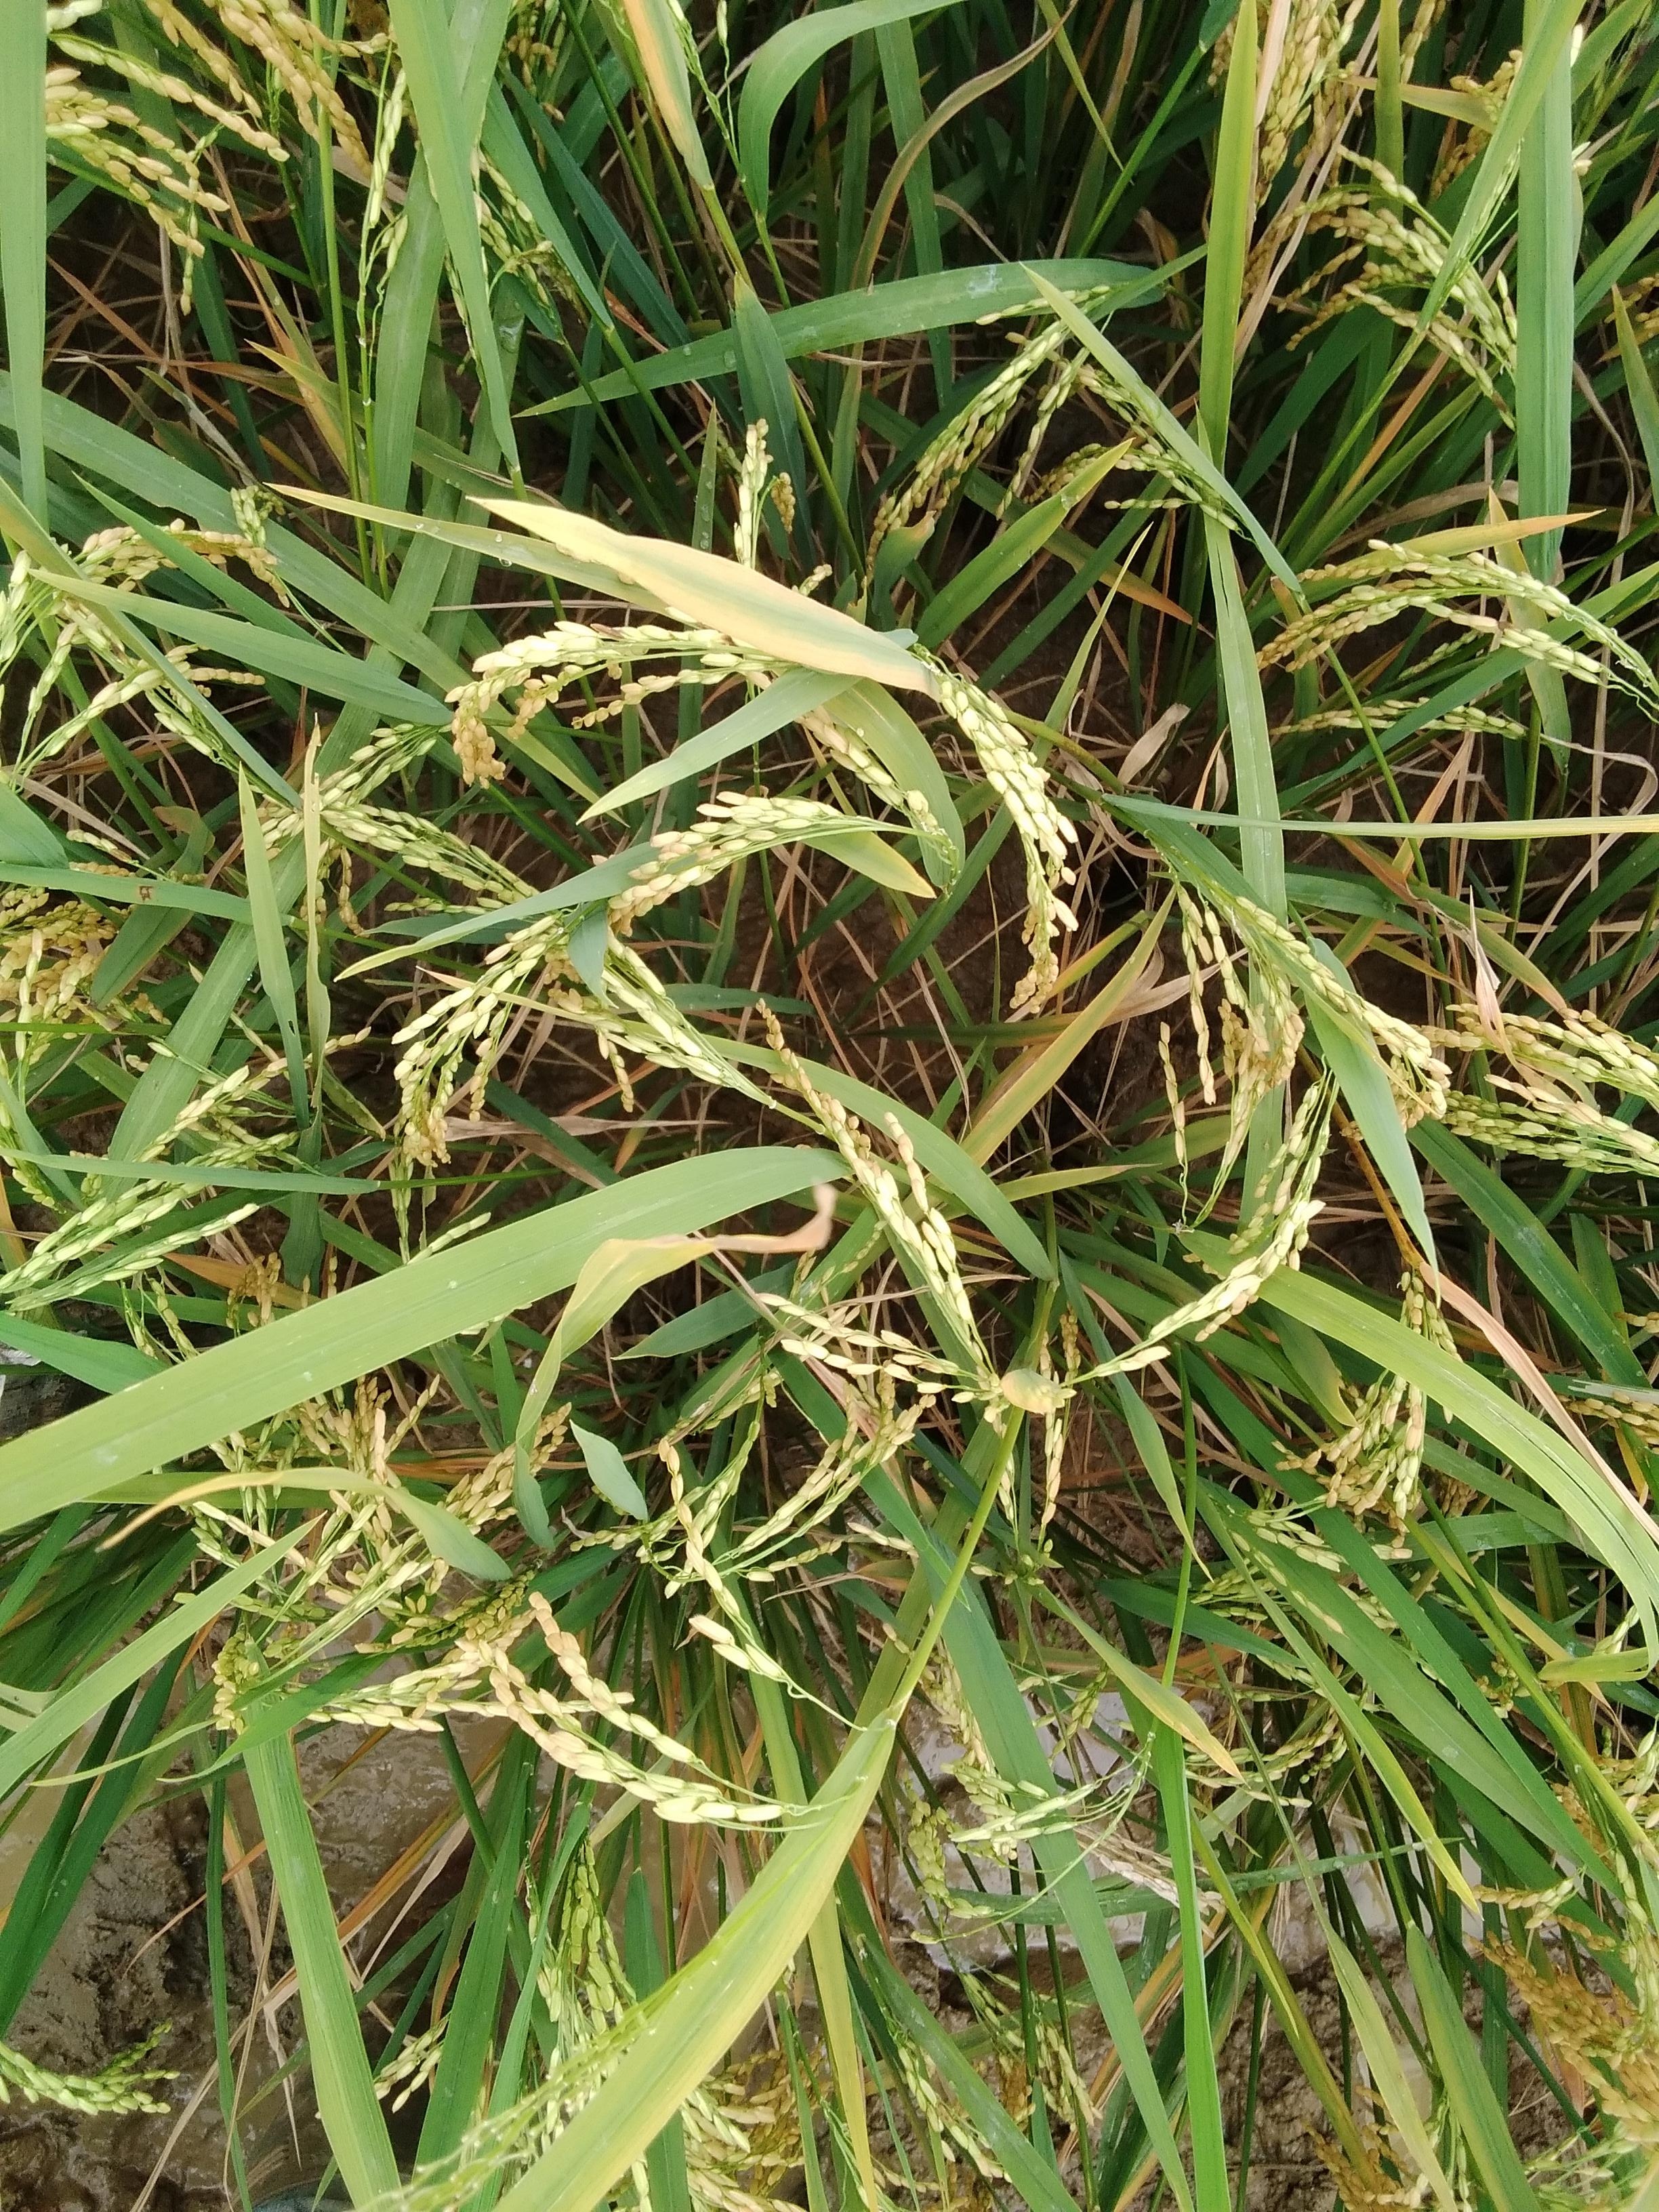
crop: rice
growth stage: ripening
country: Nigeria
